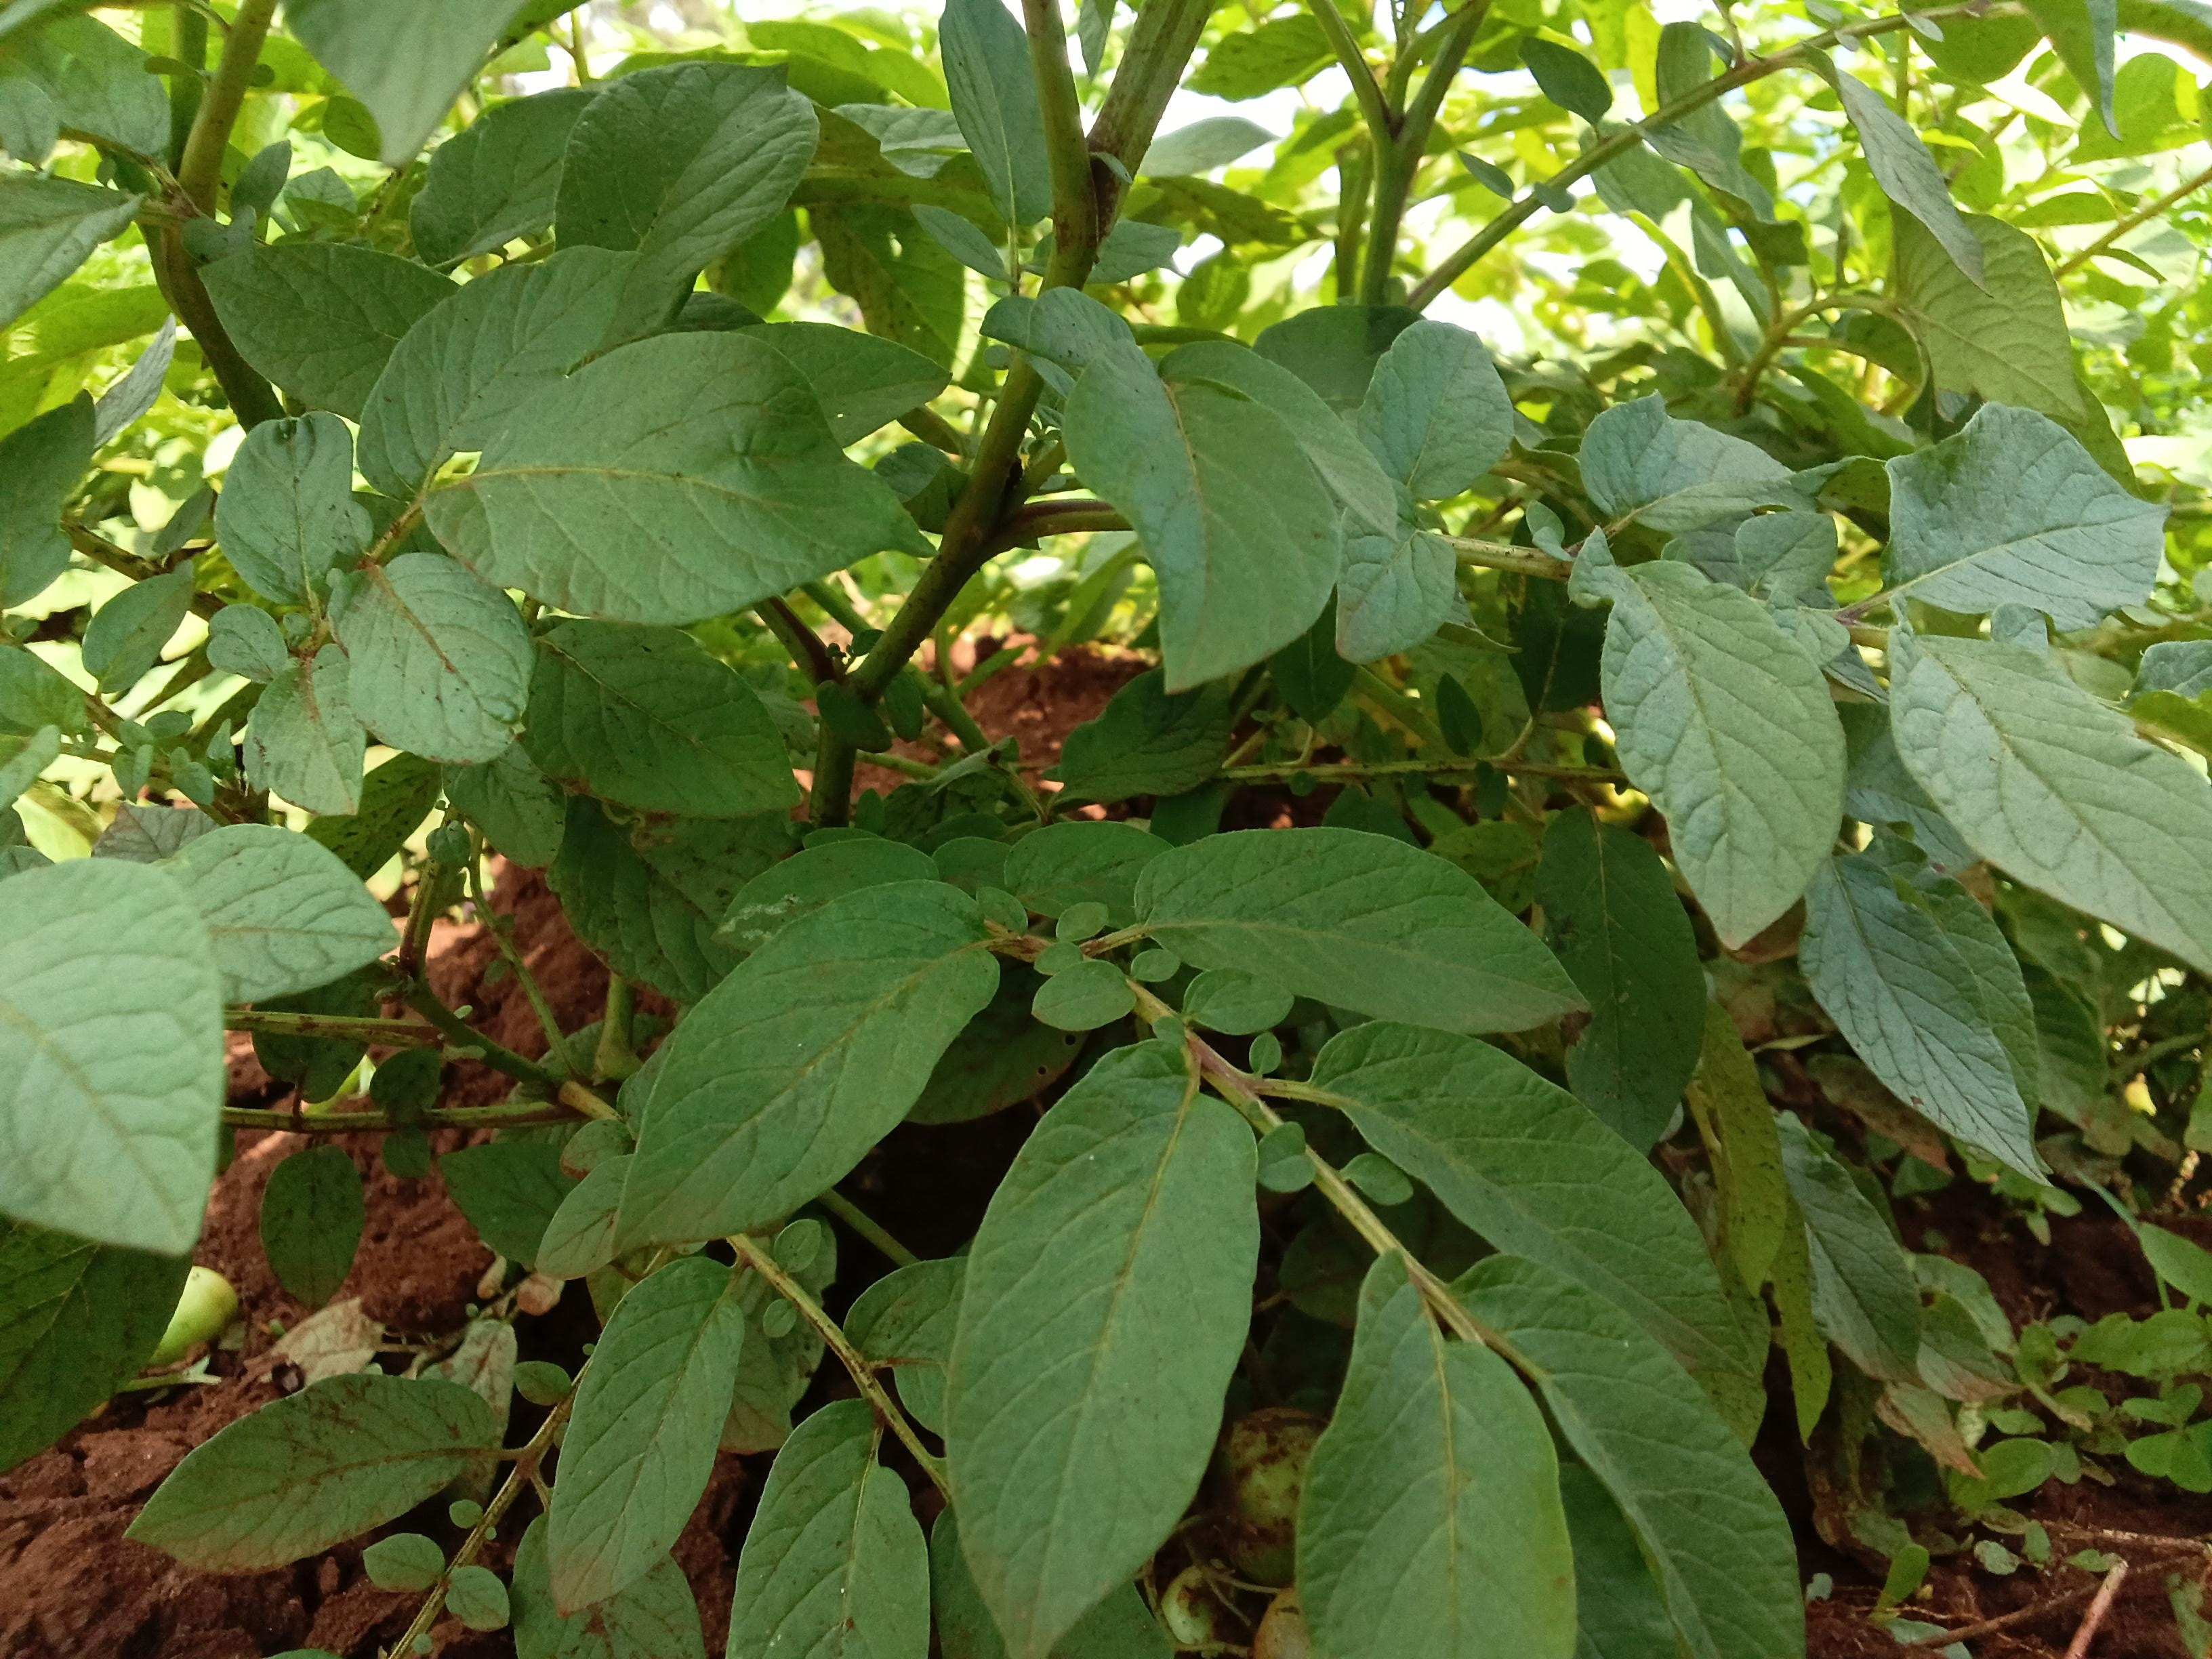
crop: potato
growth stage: flowering
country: Kenya
